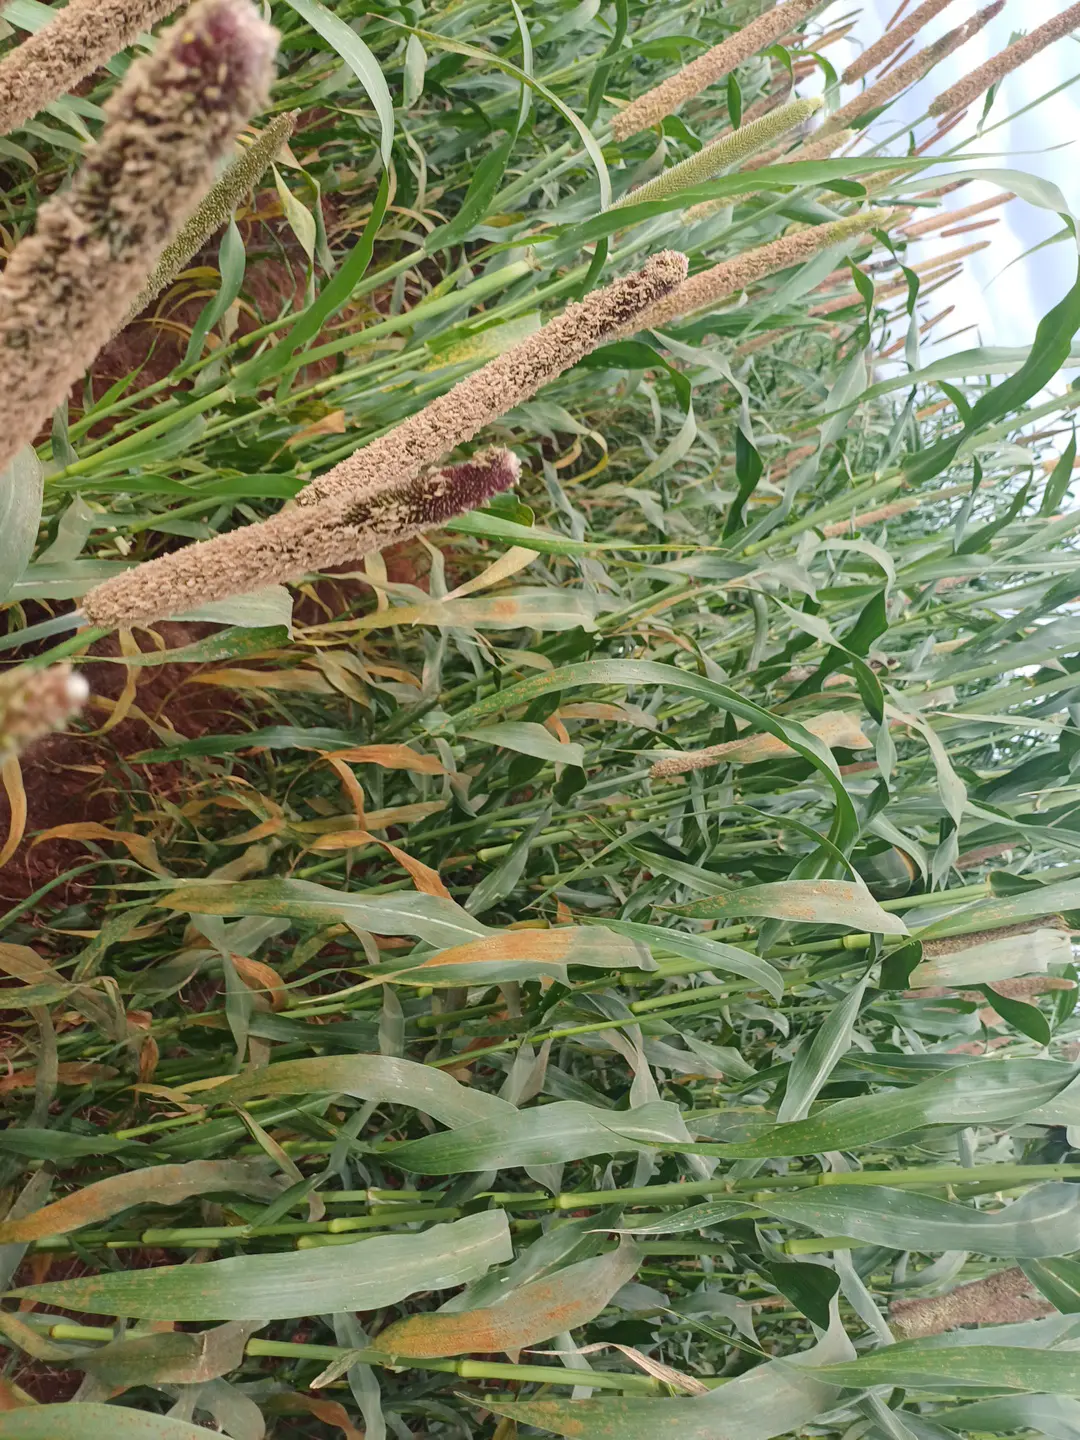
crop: pearl millet
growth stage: filling grain
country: Kenya
